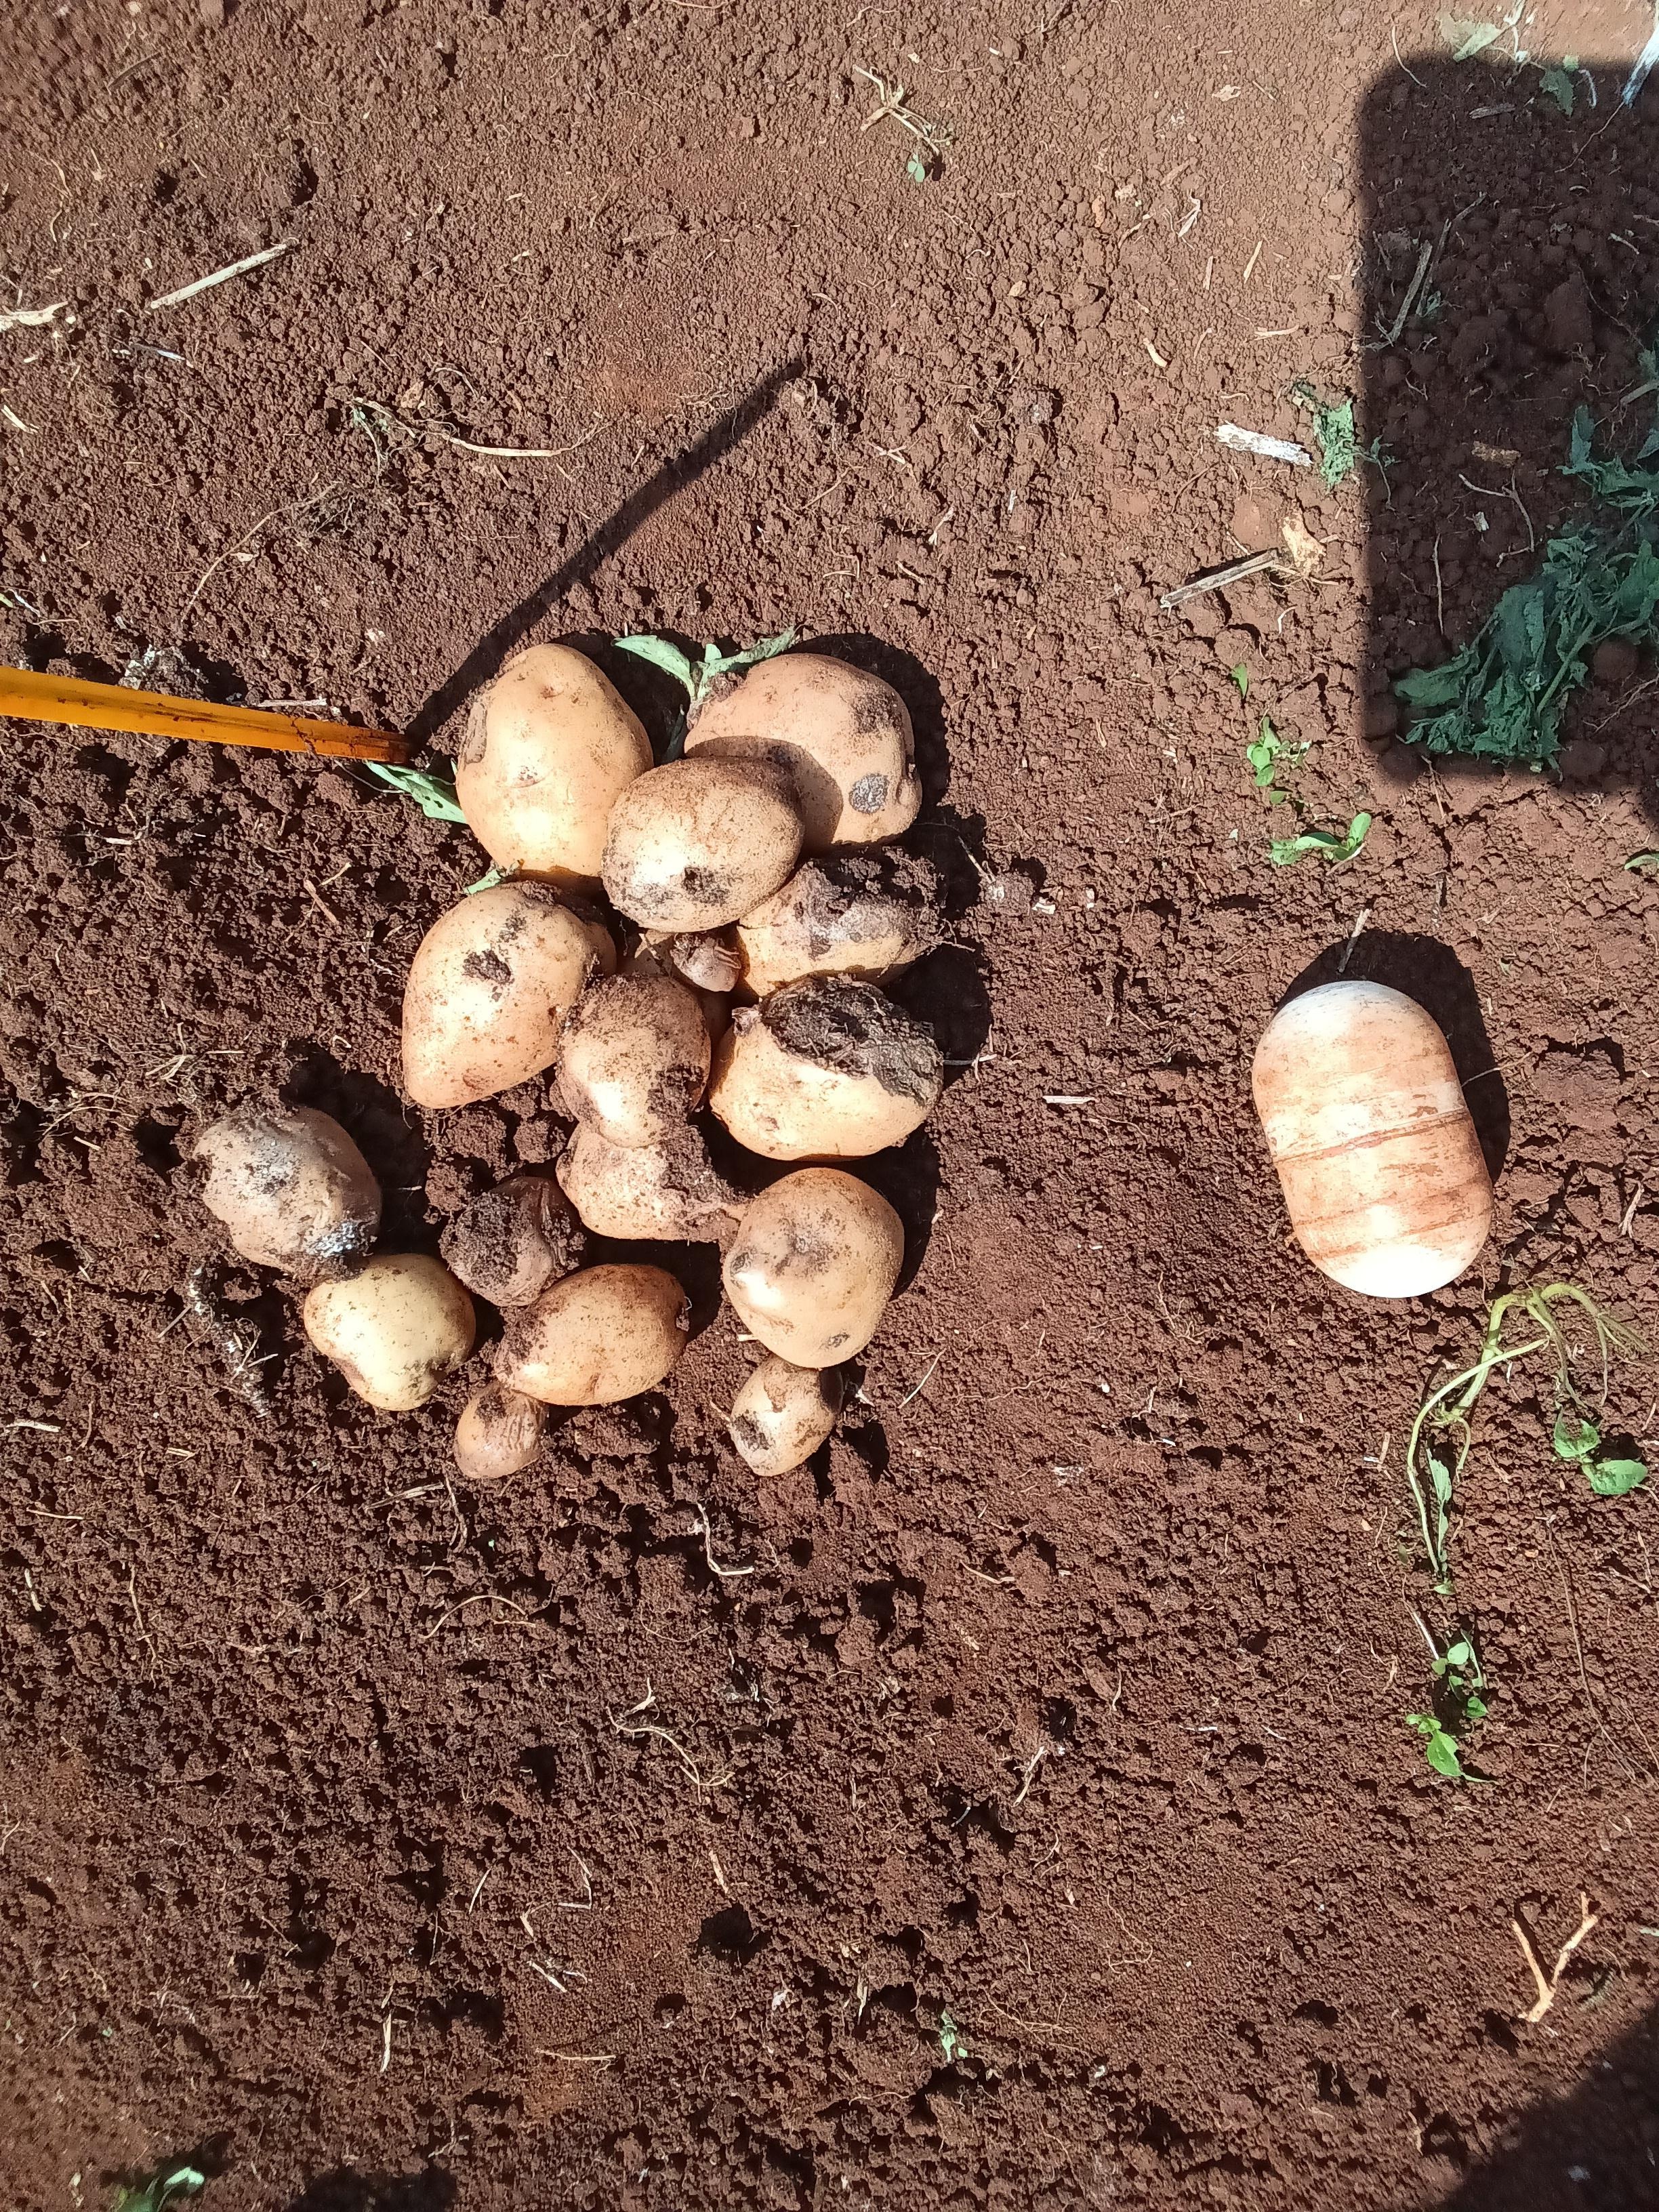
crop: potato
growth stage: harvest
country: Kenya
